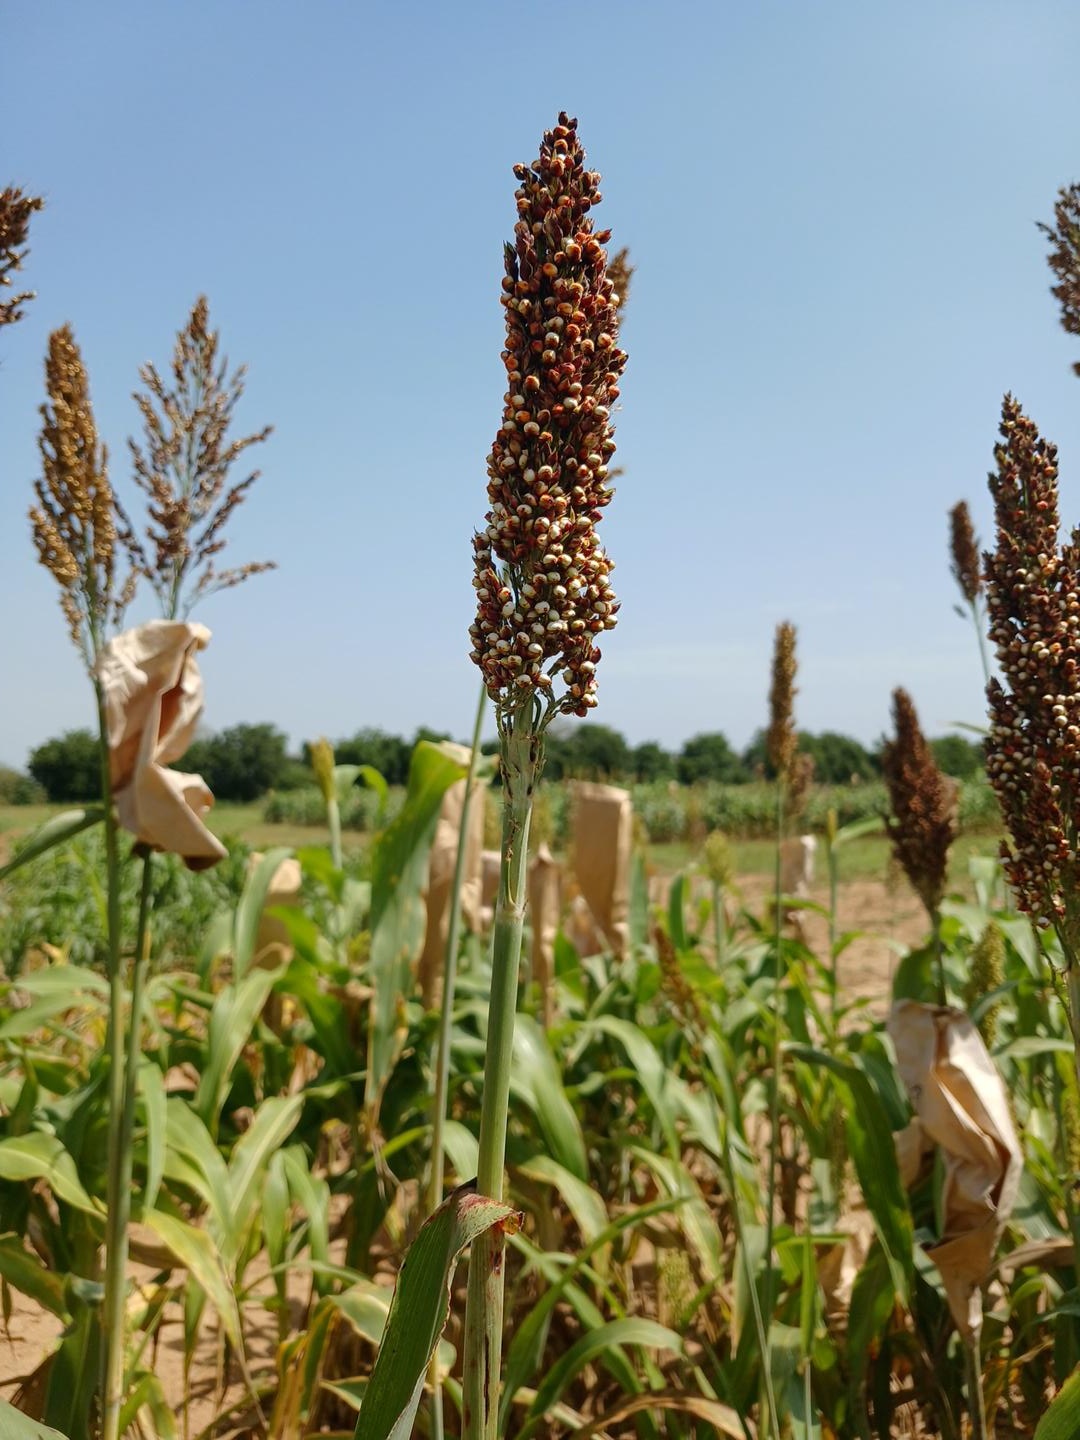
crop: sorghum
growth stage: filling grain
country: Senegal
